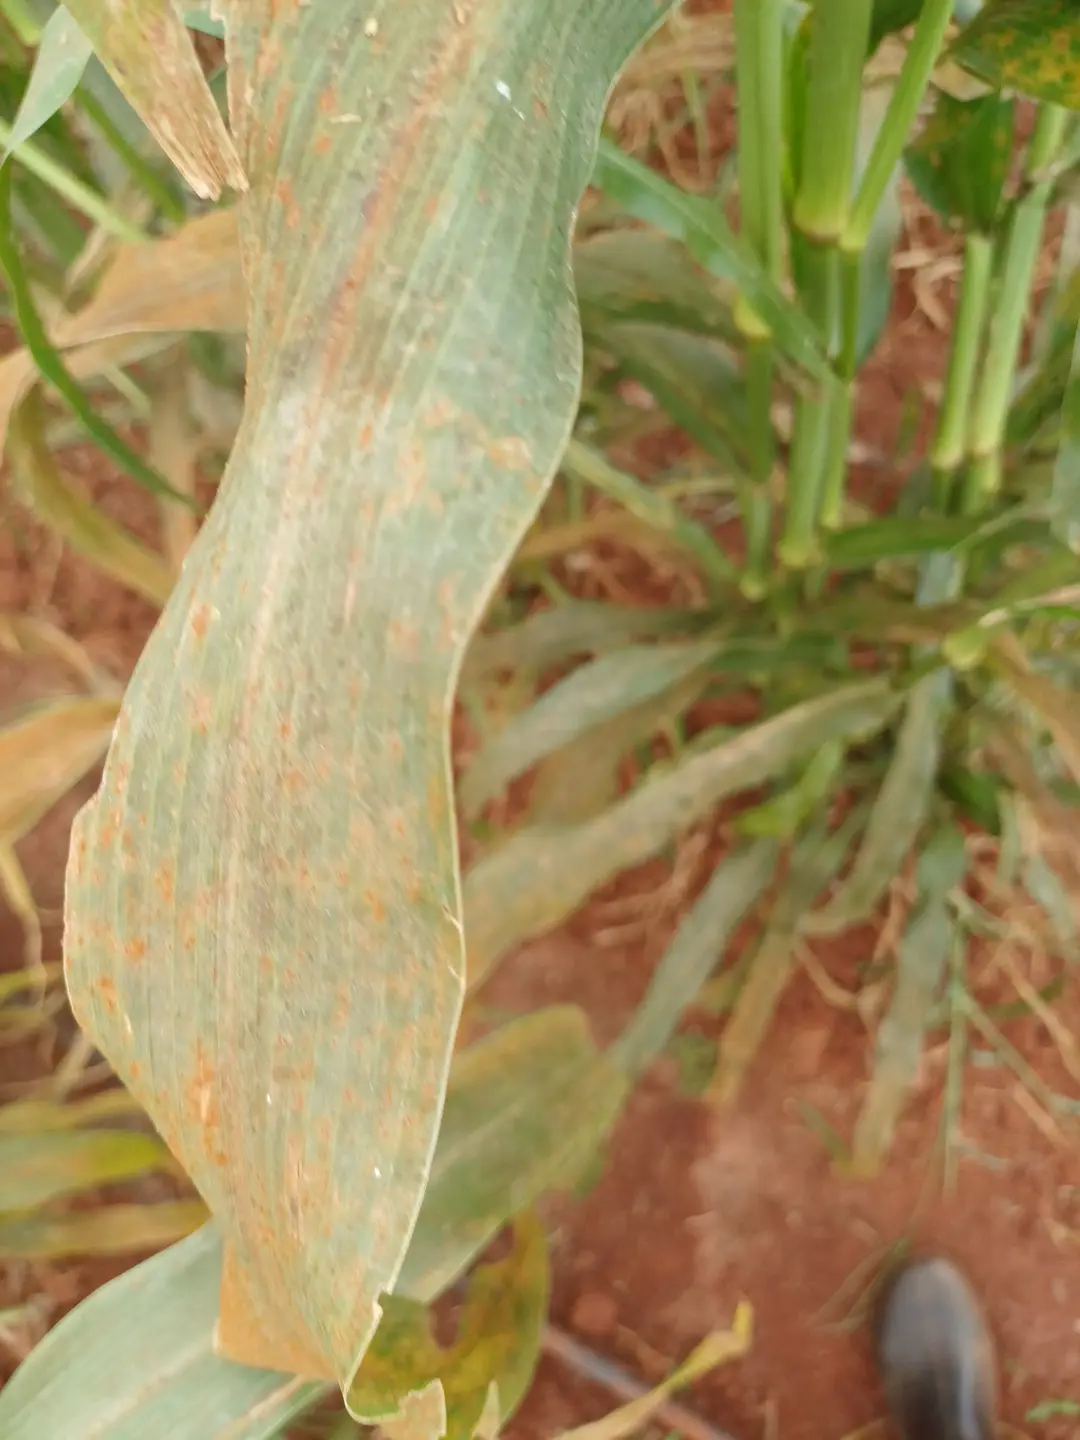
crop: pearl millet
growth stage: filling grain
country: Kenya
